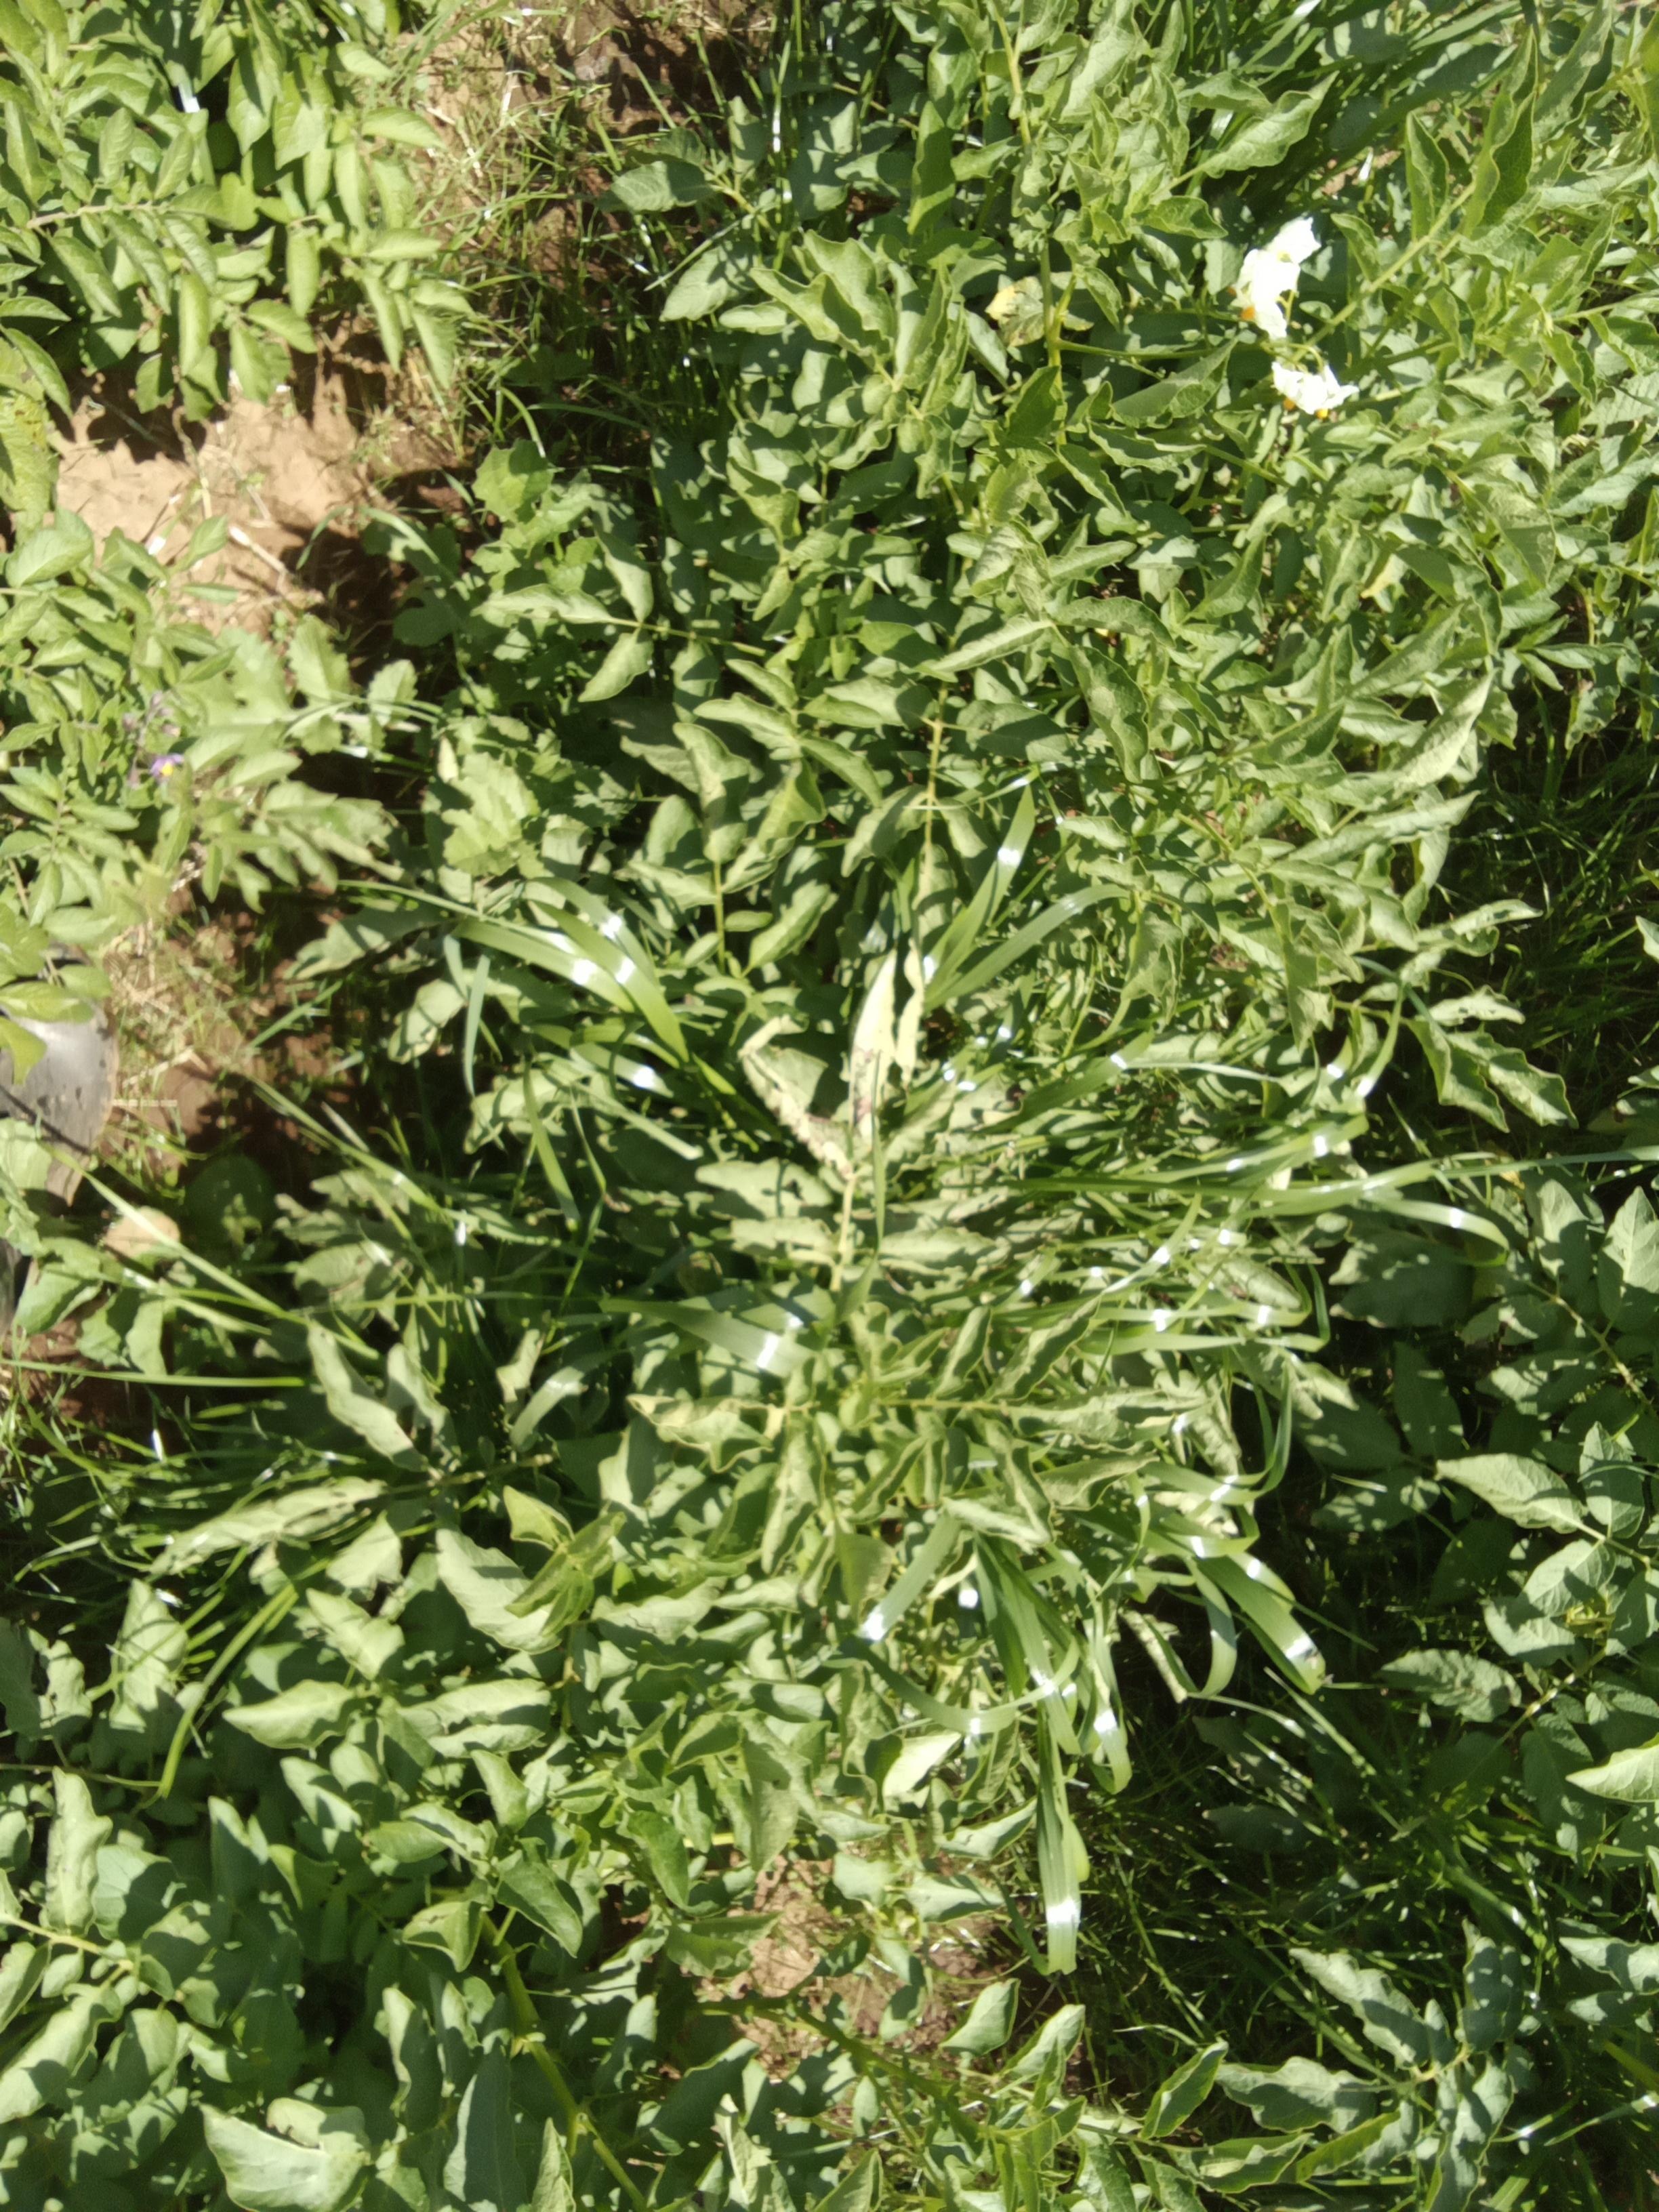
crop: potato
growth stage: flowering
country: Kenya
